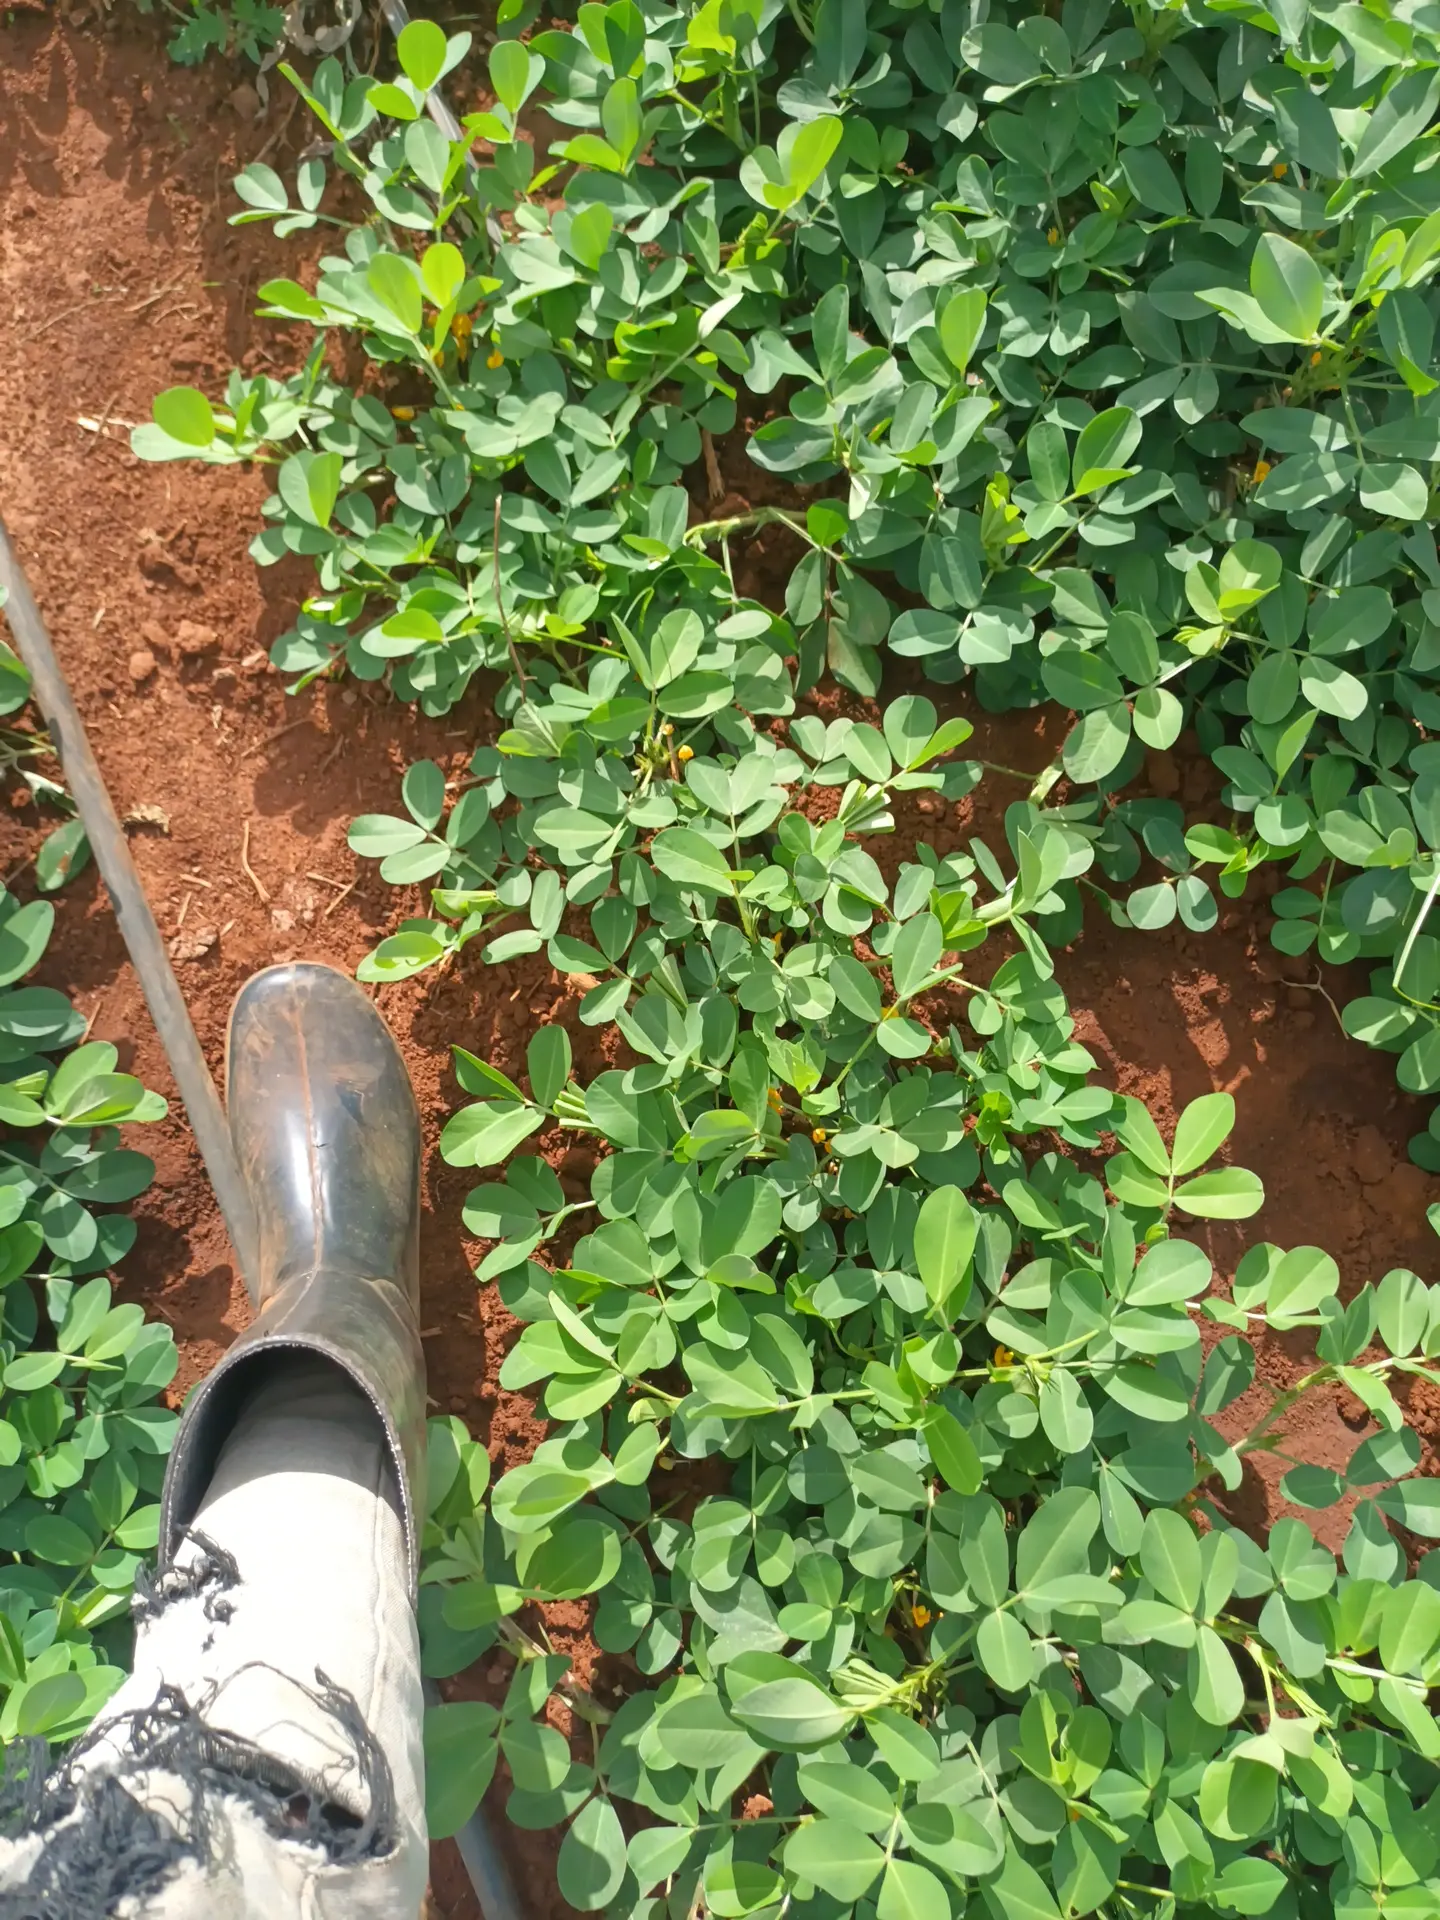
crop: groundnut
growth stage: flowering
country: Kenya
